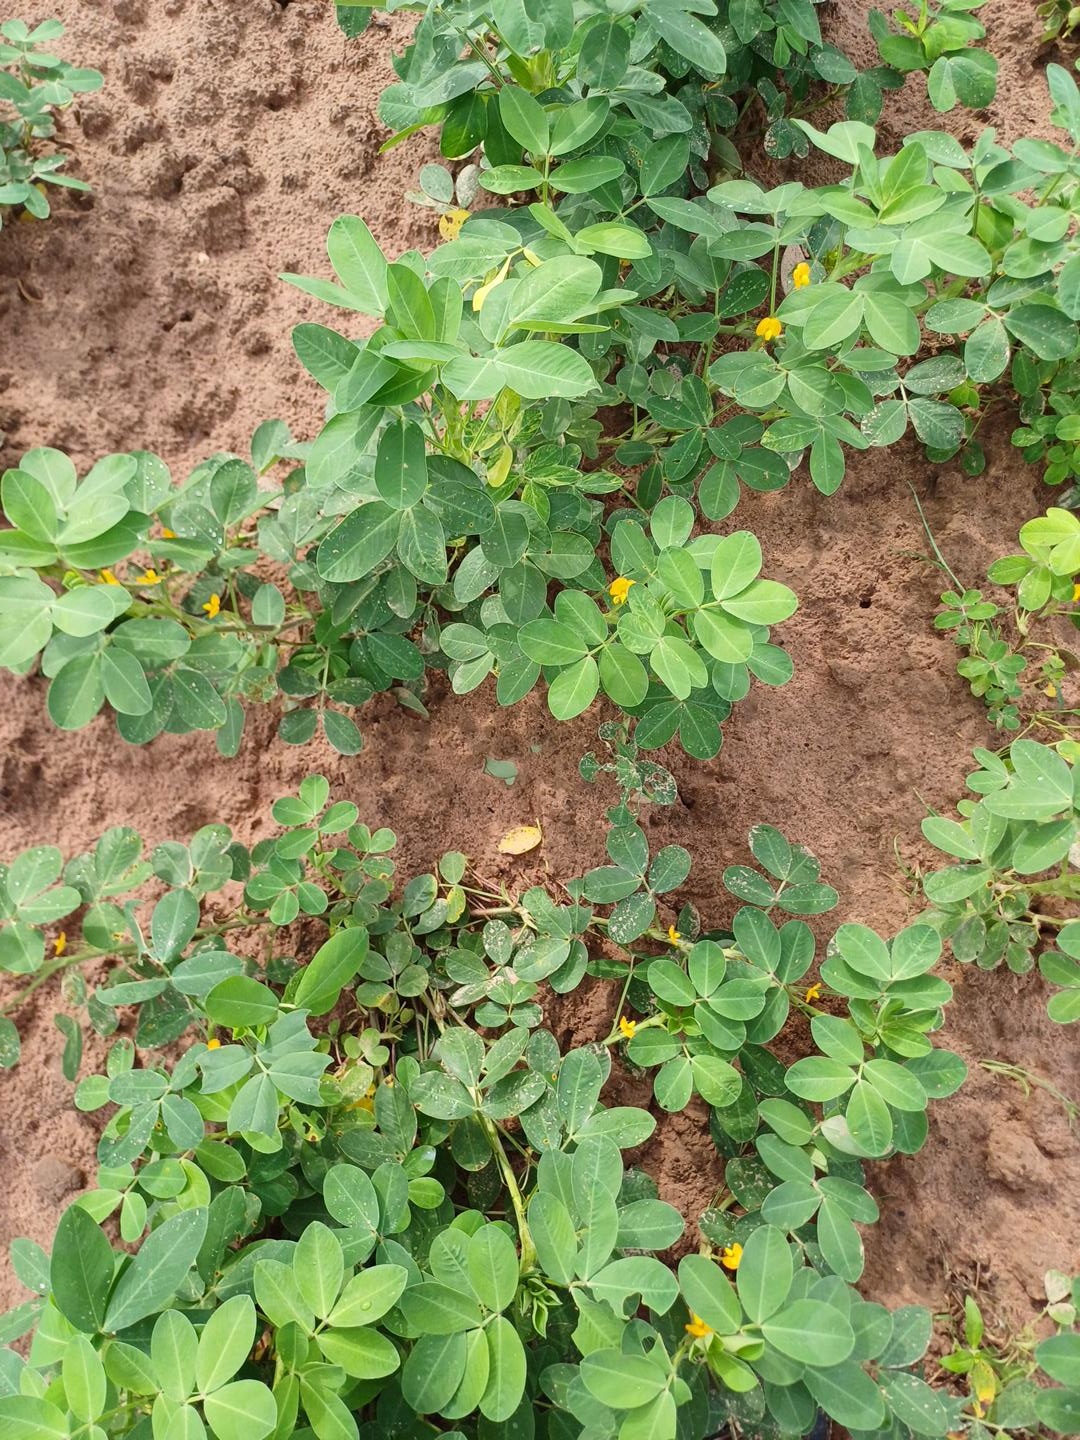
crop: groundnut
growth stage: flowering
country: Senegal
